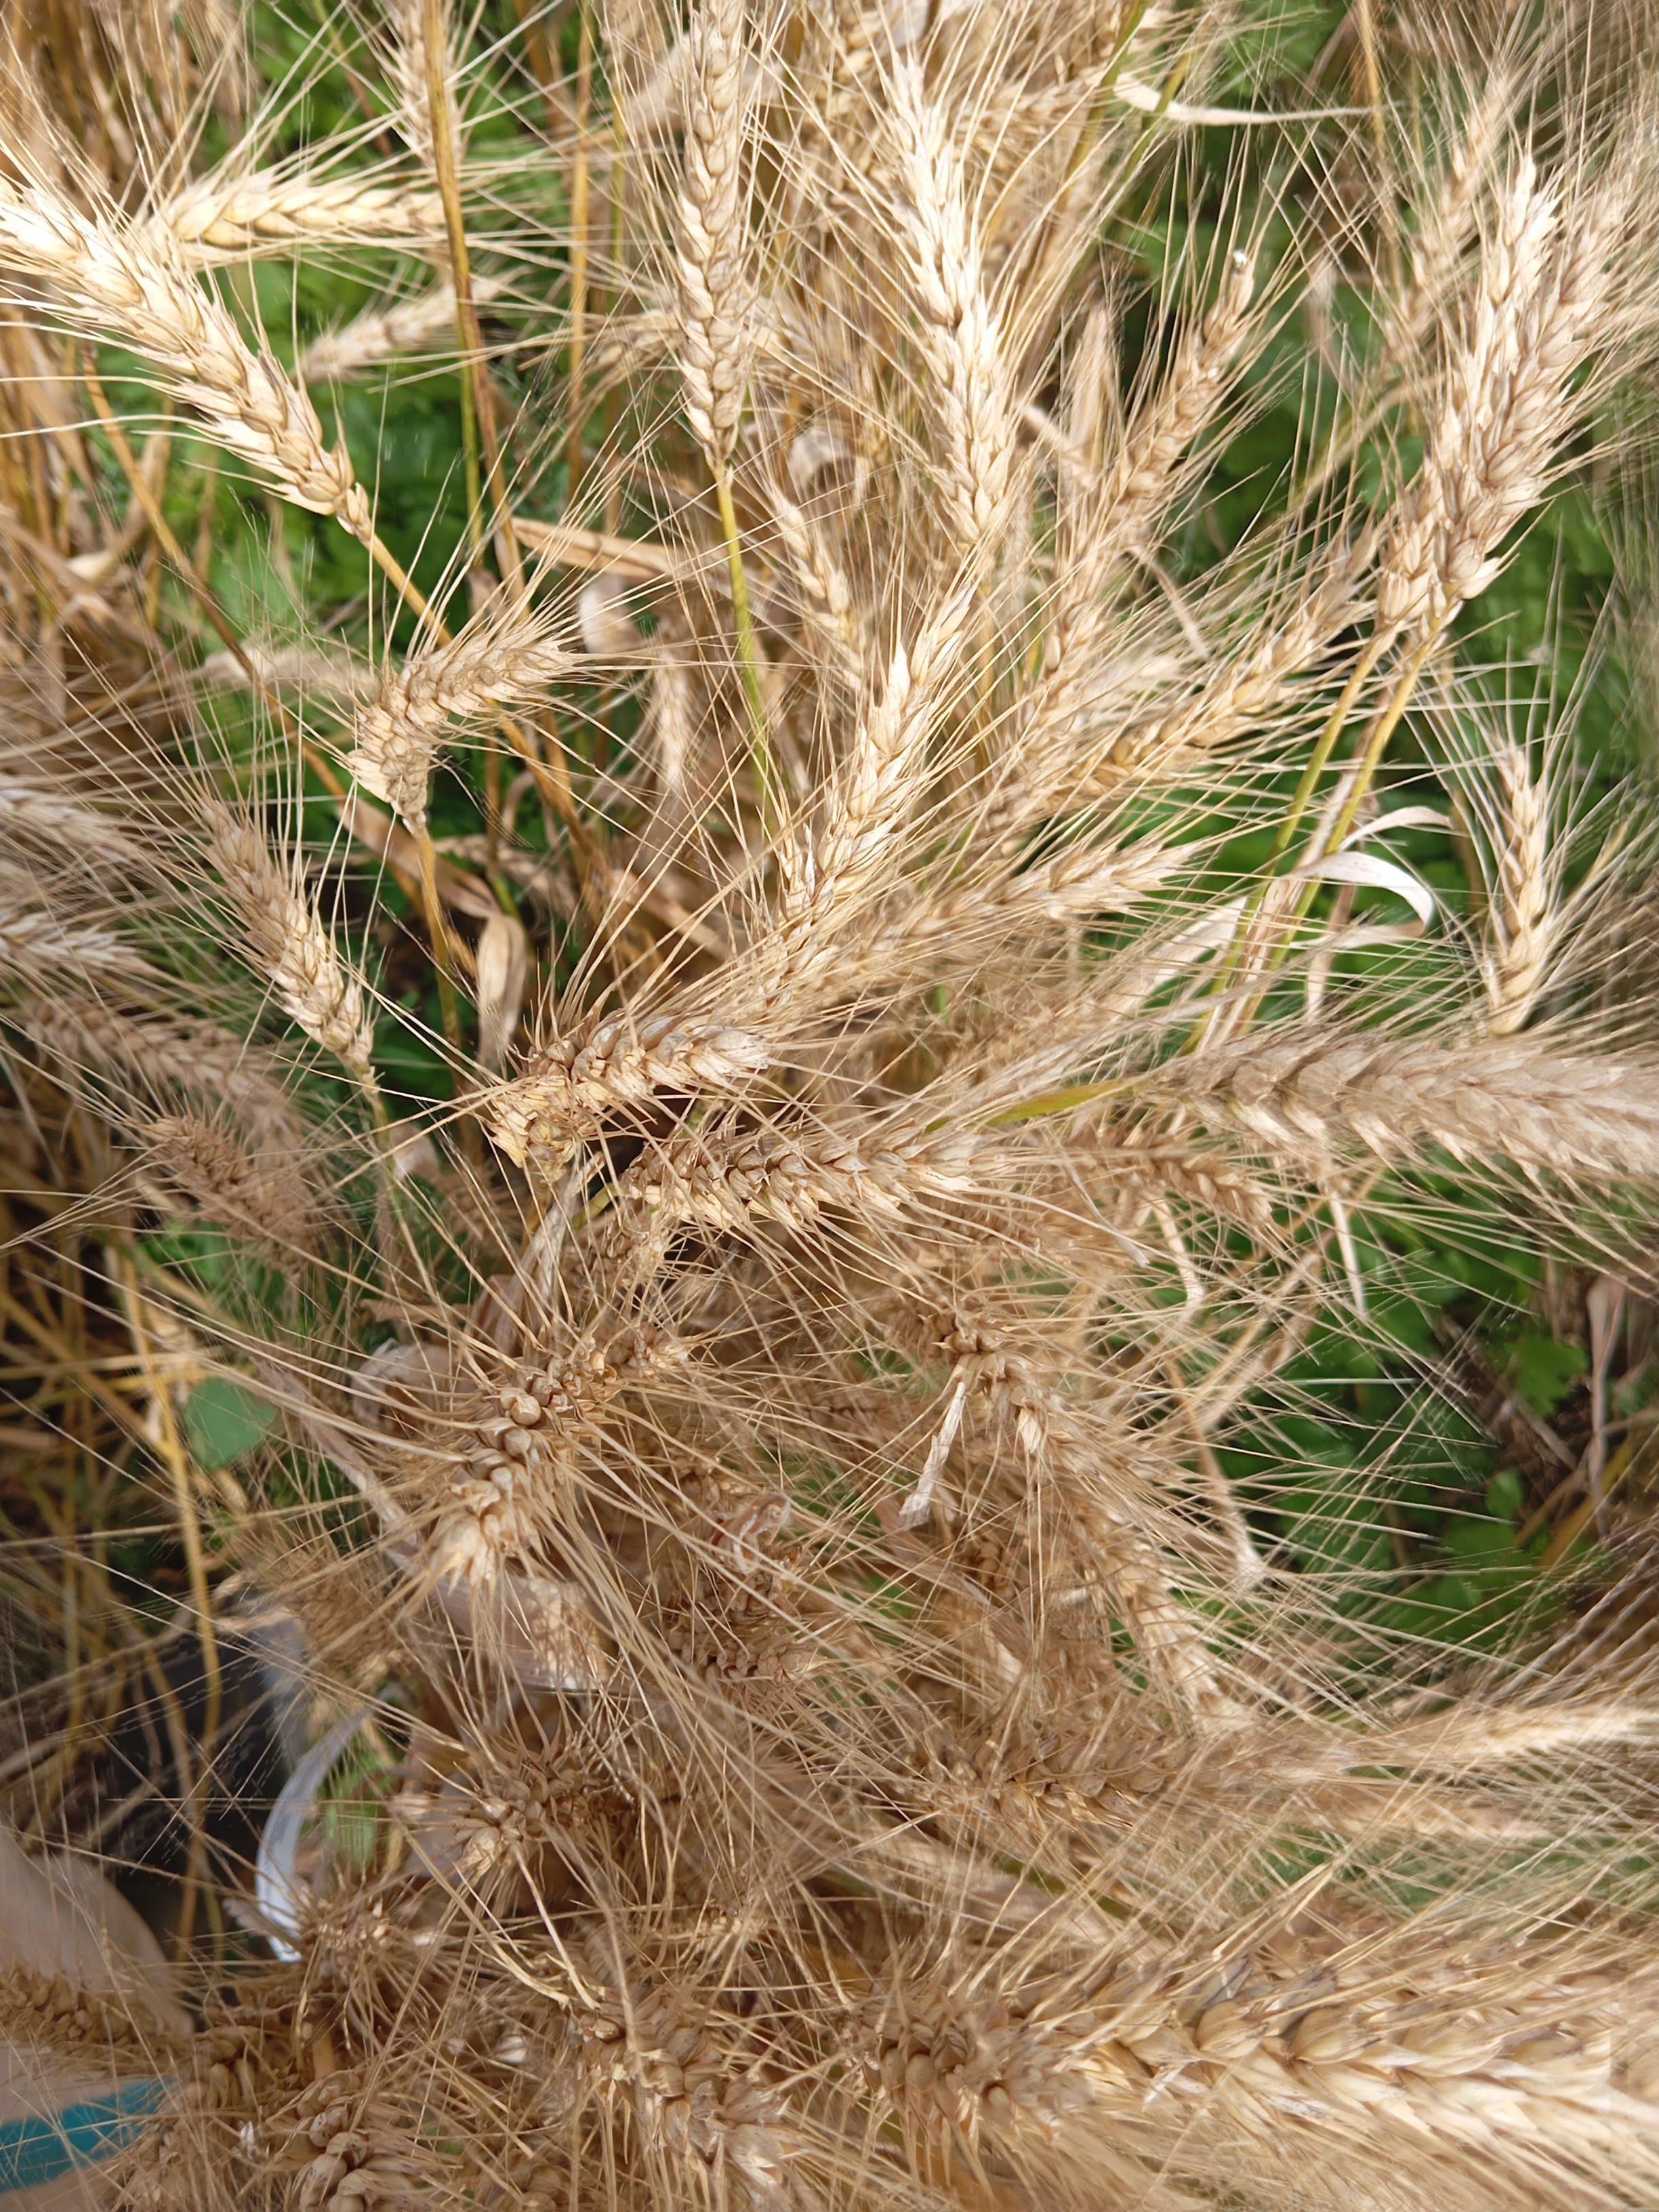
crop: wheat
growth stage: maturity
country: Kenya
